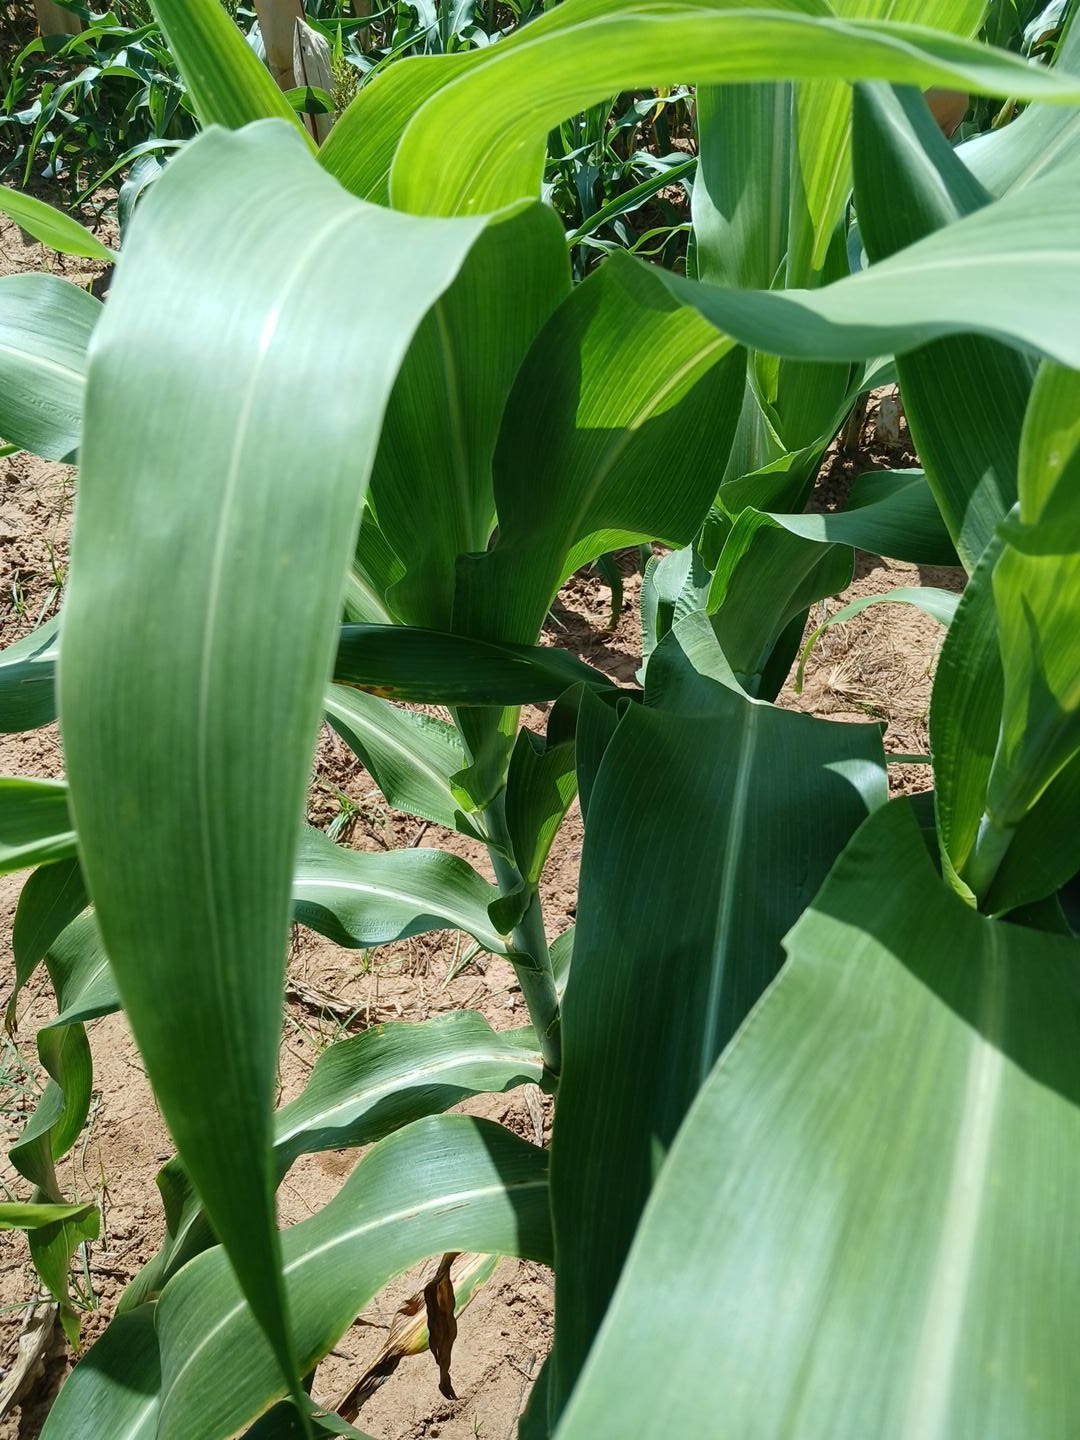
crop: sorghum
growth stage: vegetative
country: Senegal
